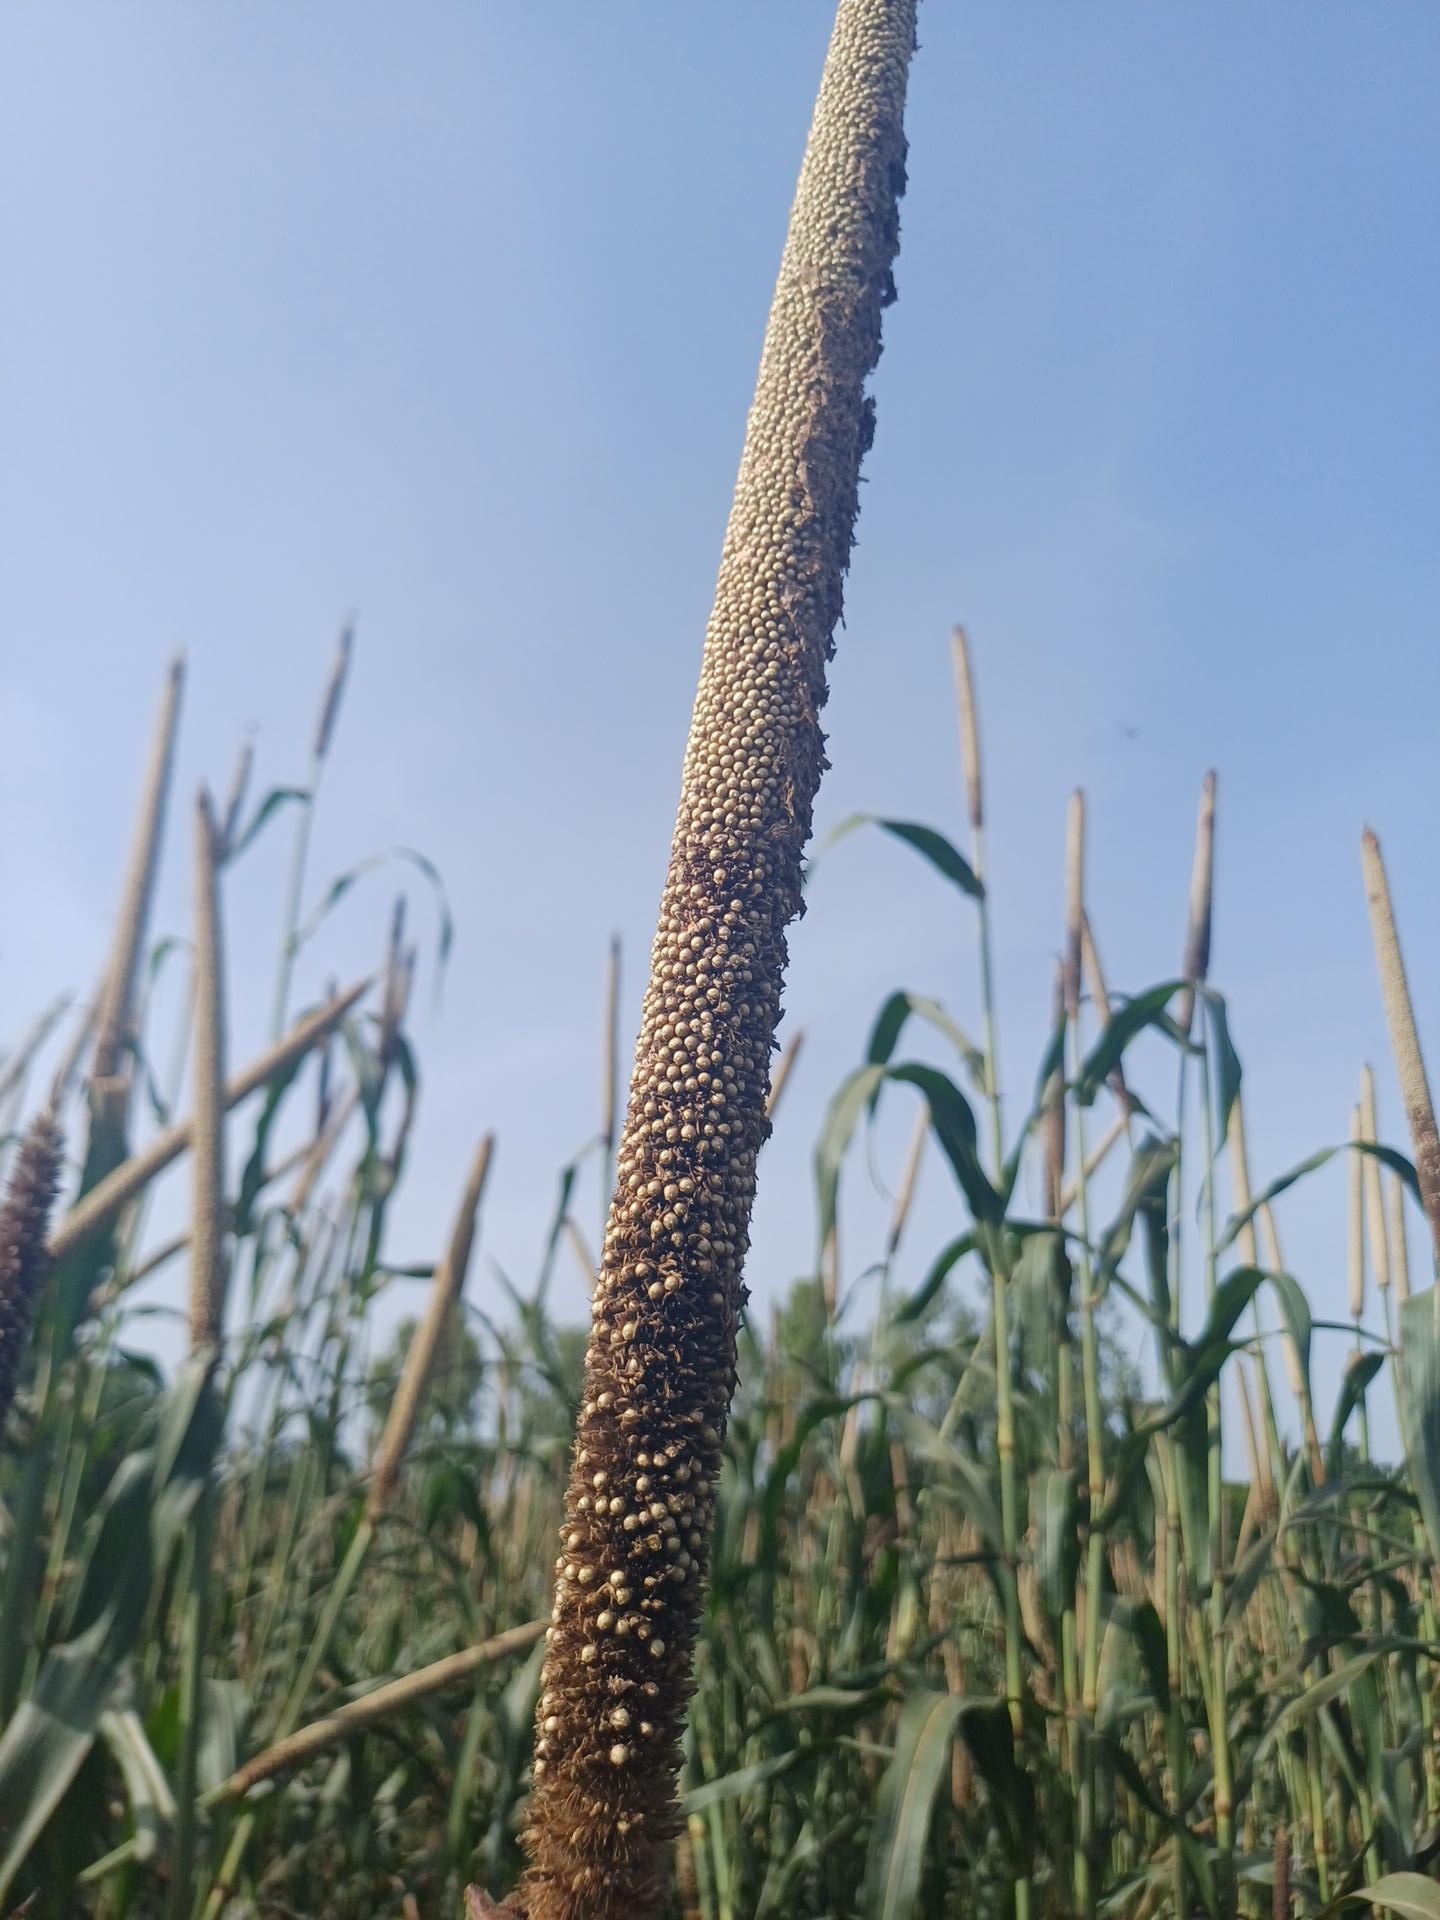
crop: pearl millet
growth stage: filling grain
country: Senegal
